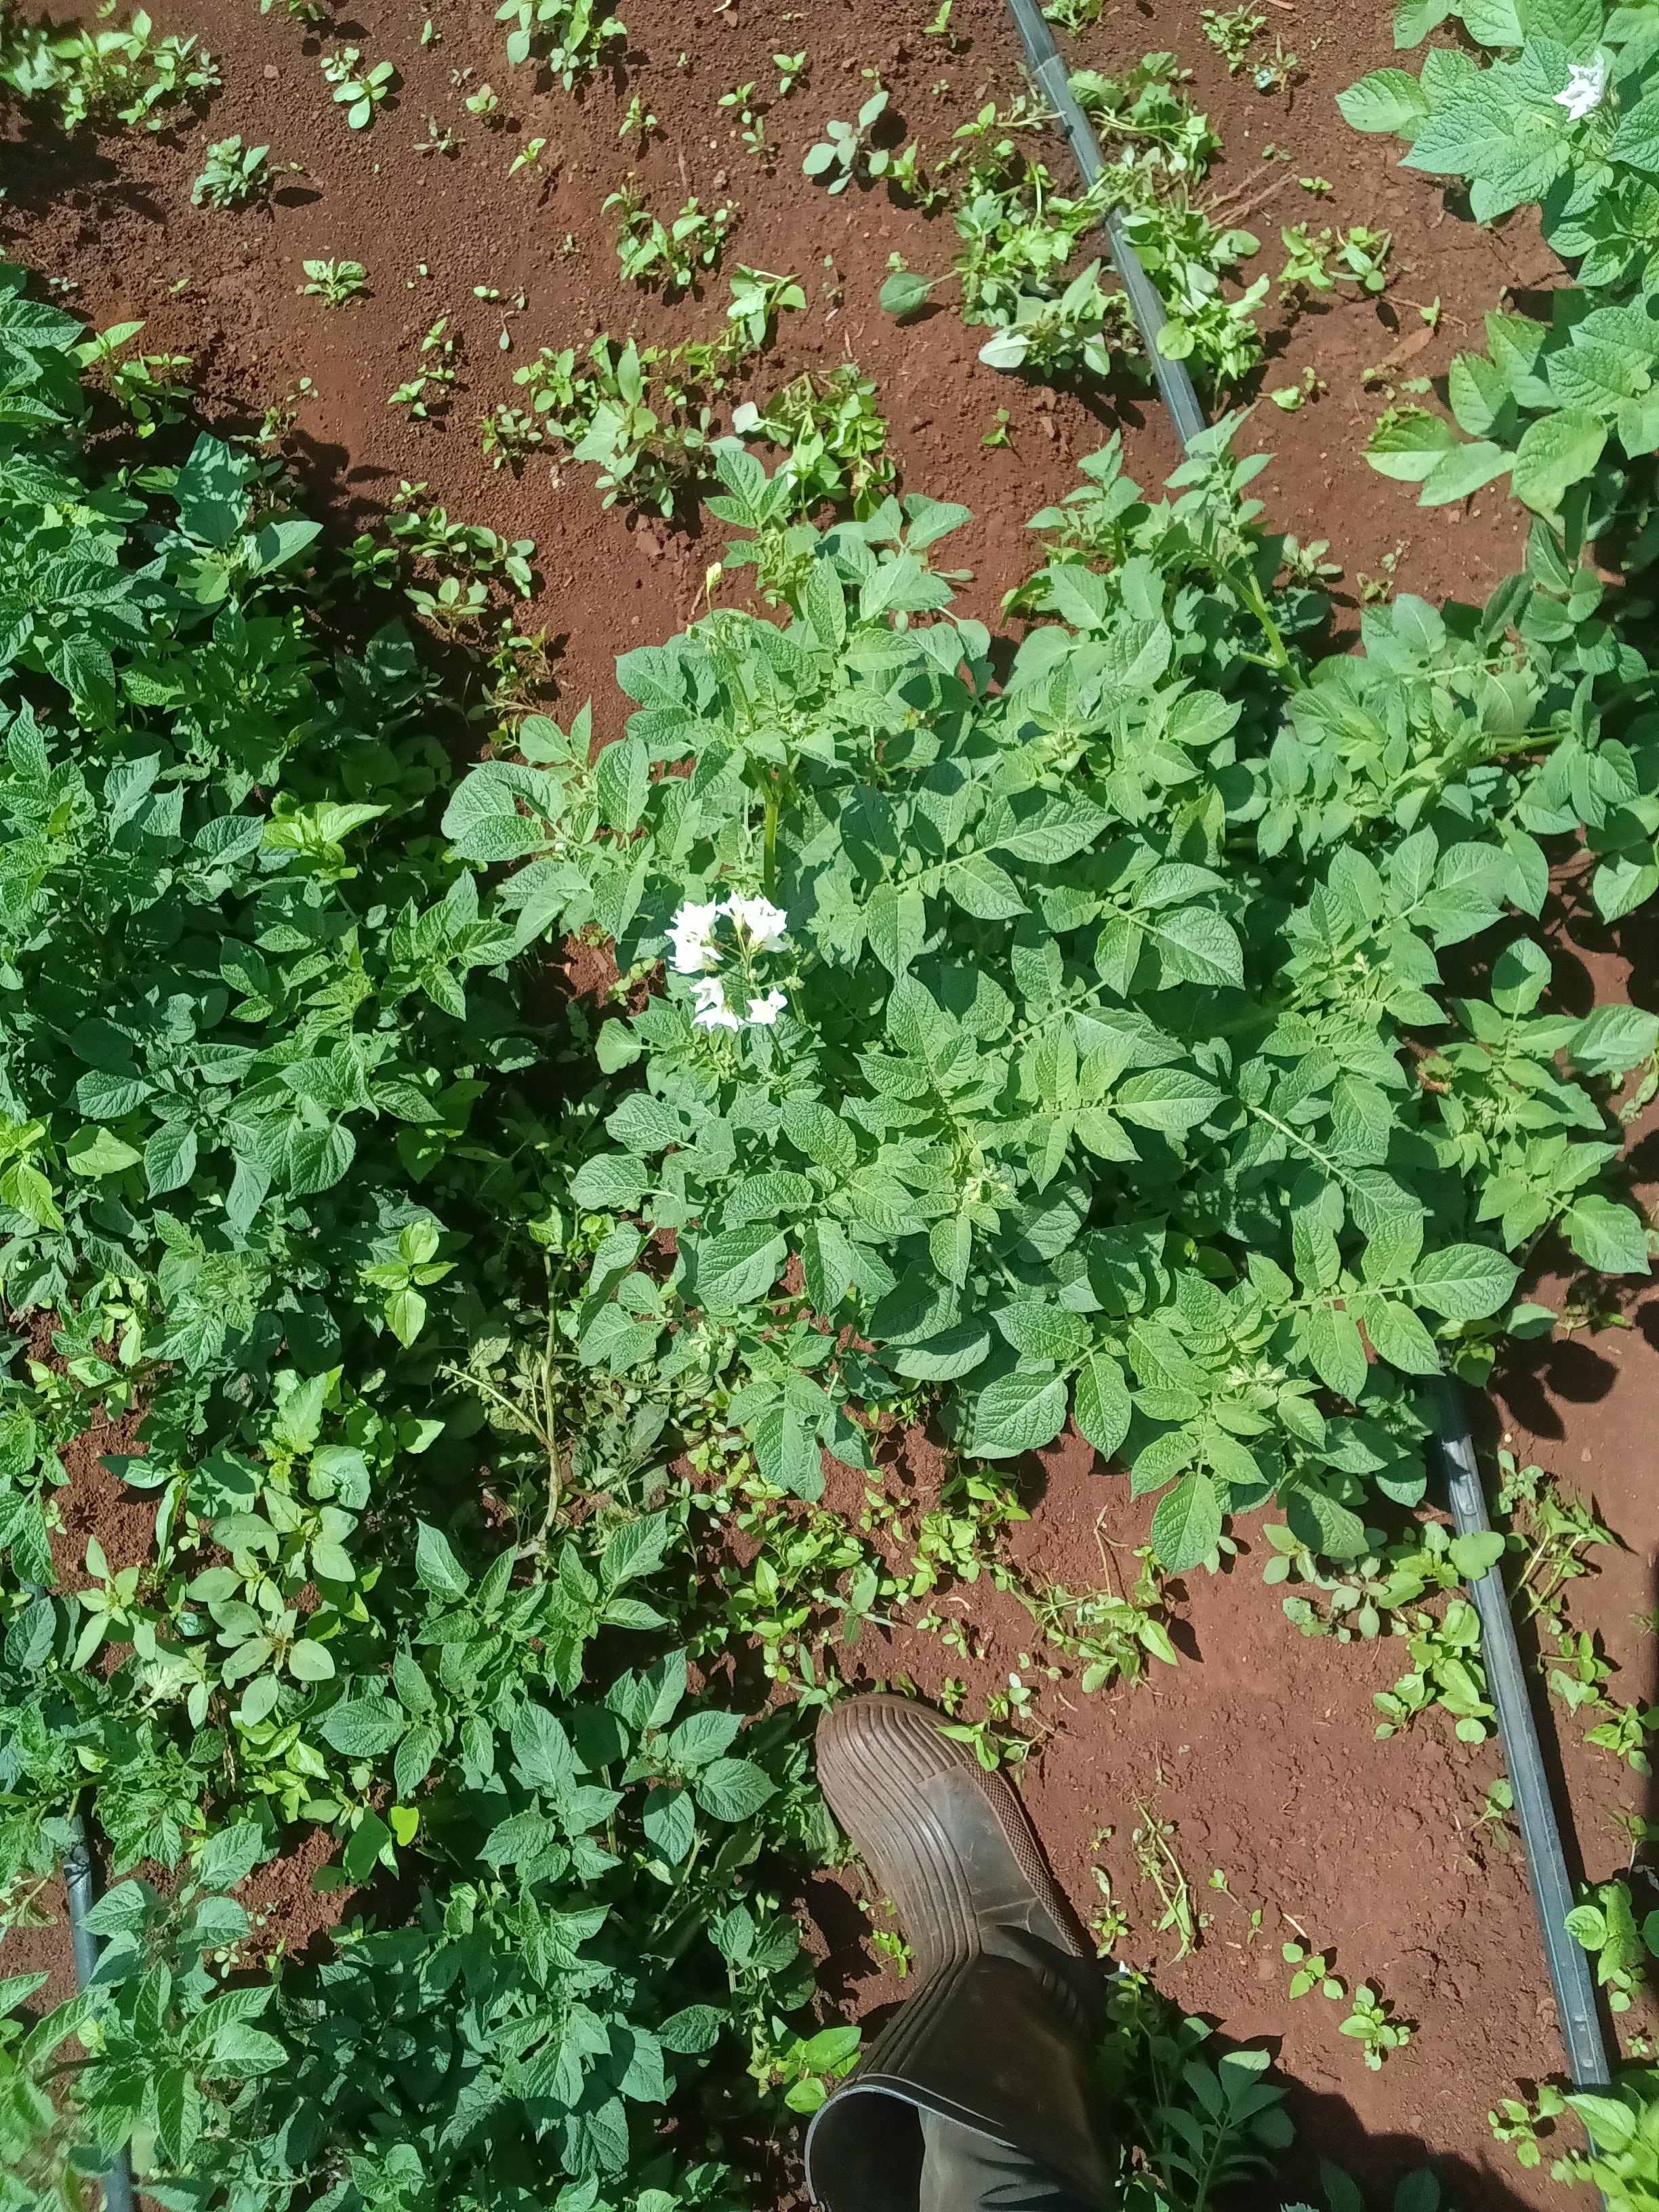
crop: potato
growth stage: flowering
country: Kenya
